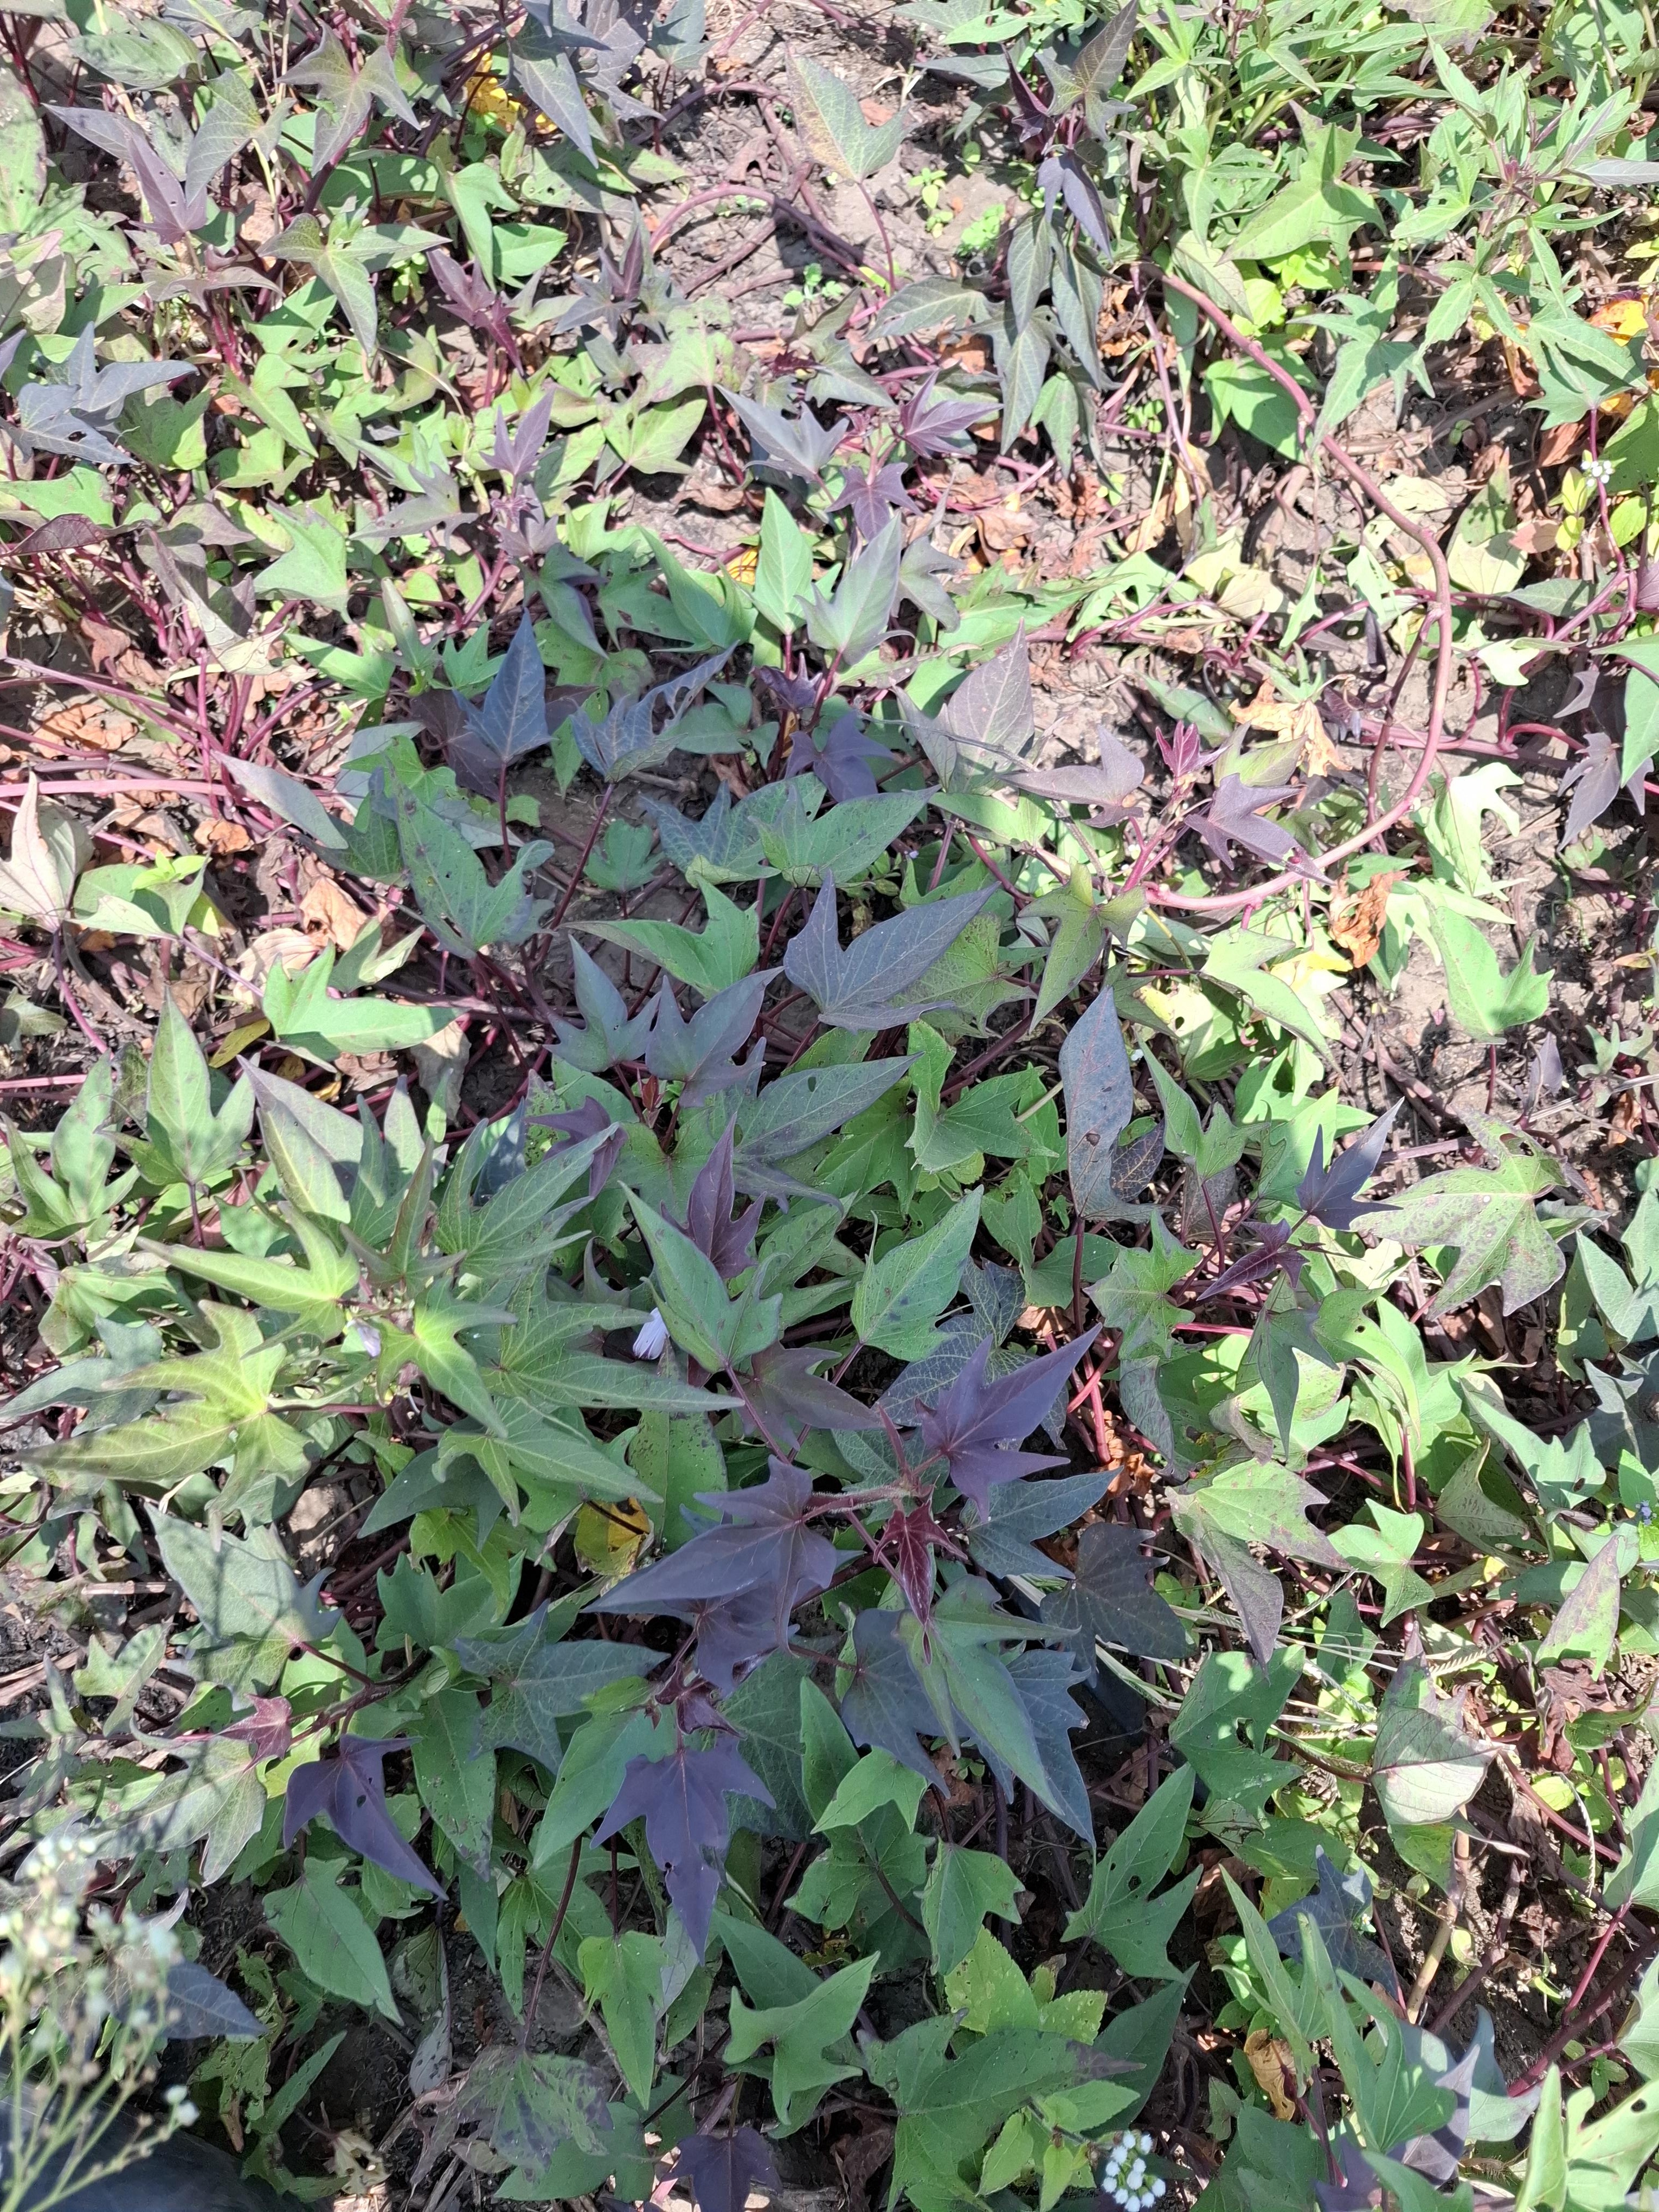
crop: sweet potato
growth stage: flowering
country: Tanzania
